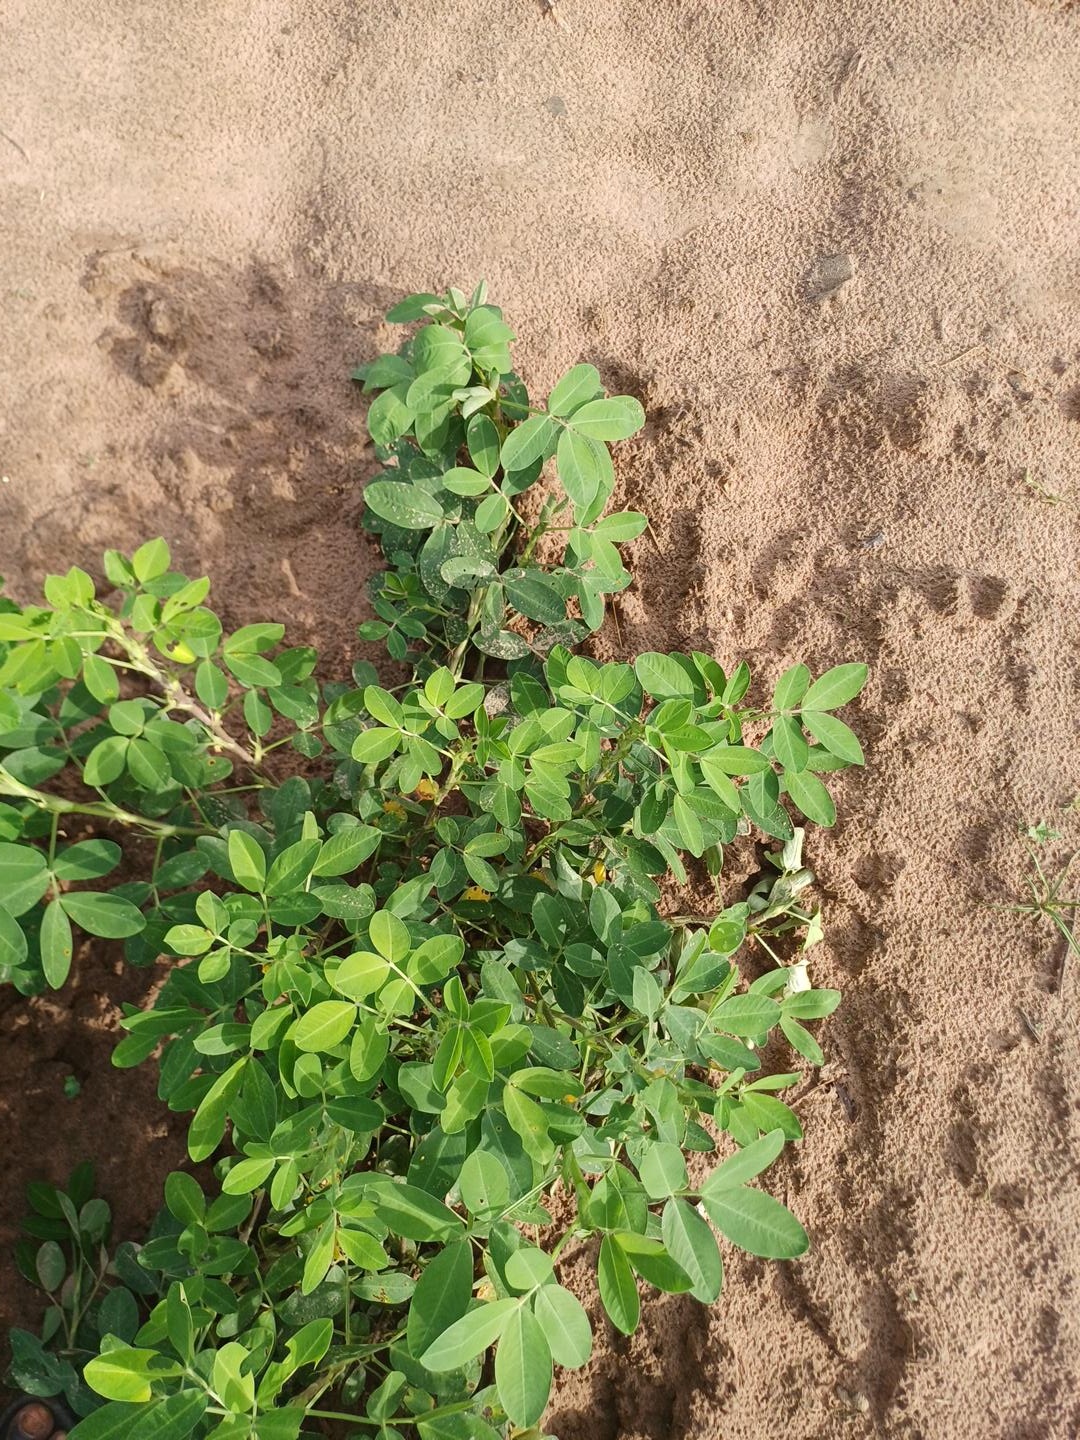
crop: groundnut
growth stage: flowering
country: Senegal
